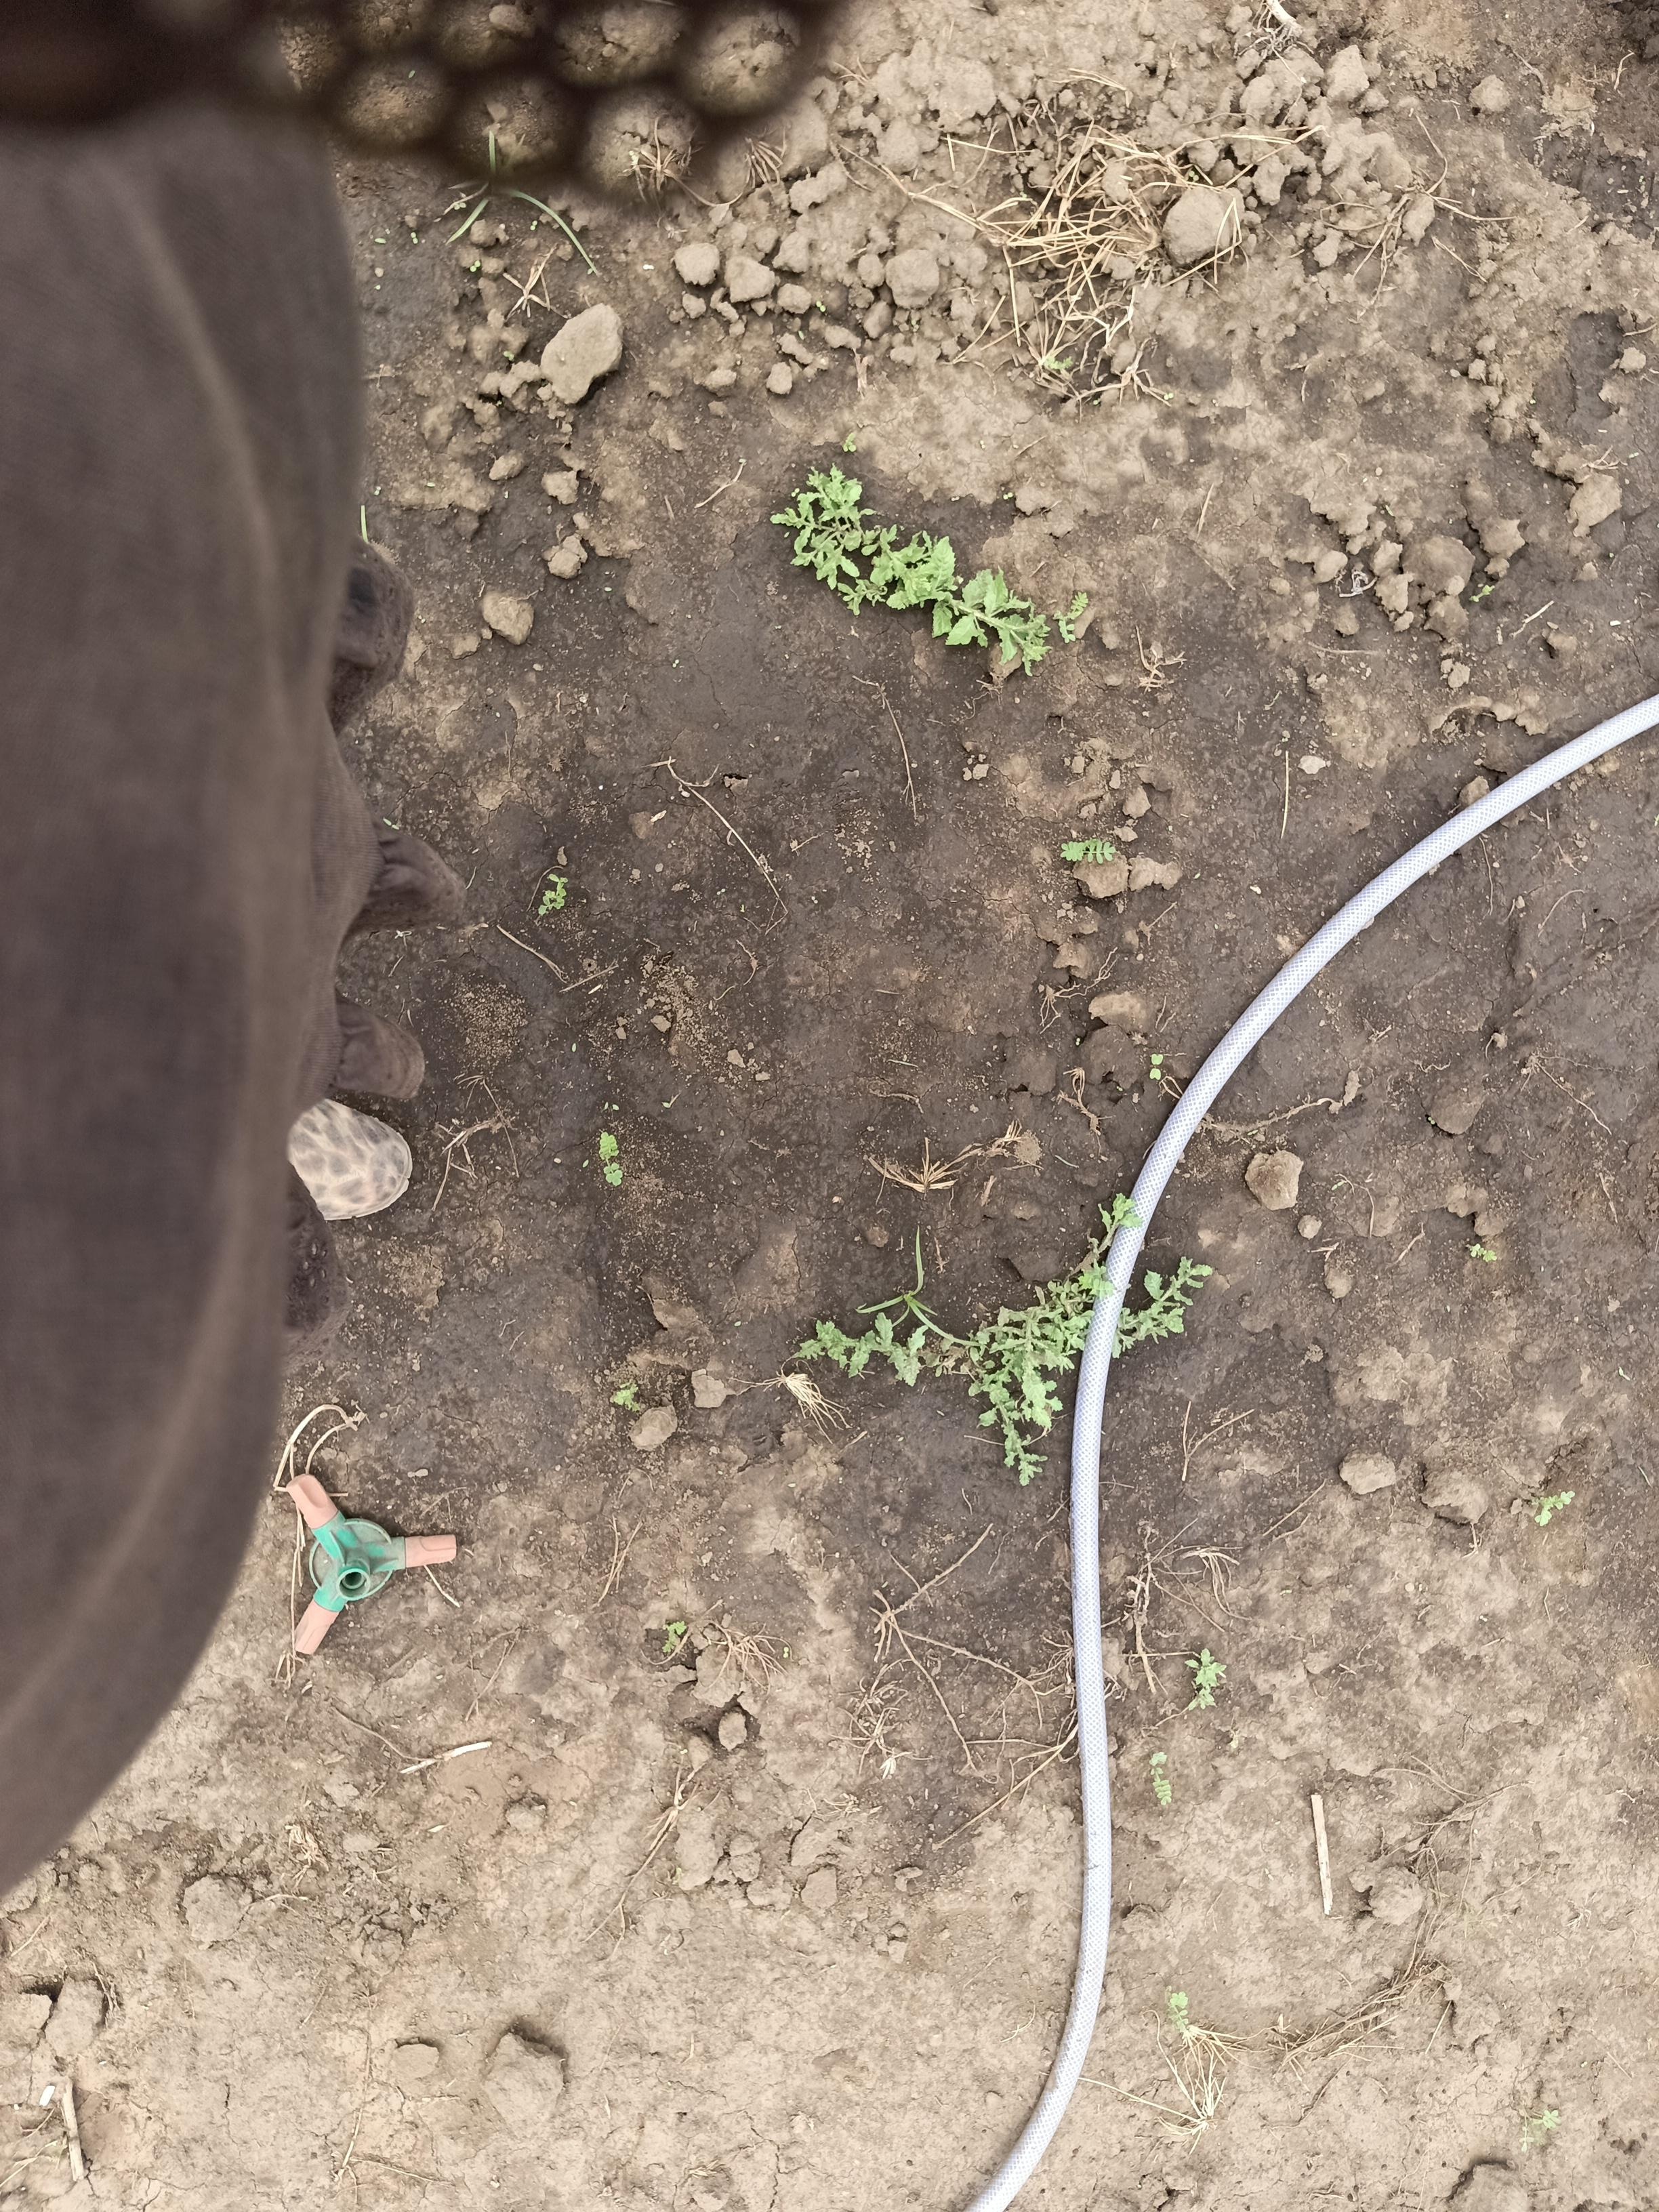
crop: chickpea
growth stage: emergence
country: Tanzania
